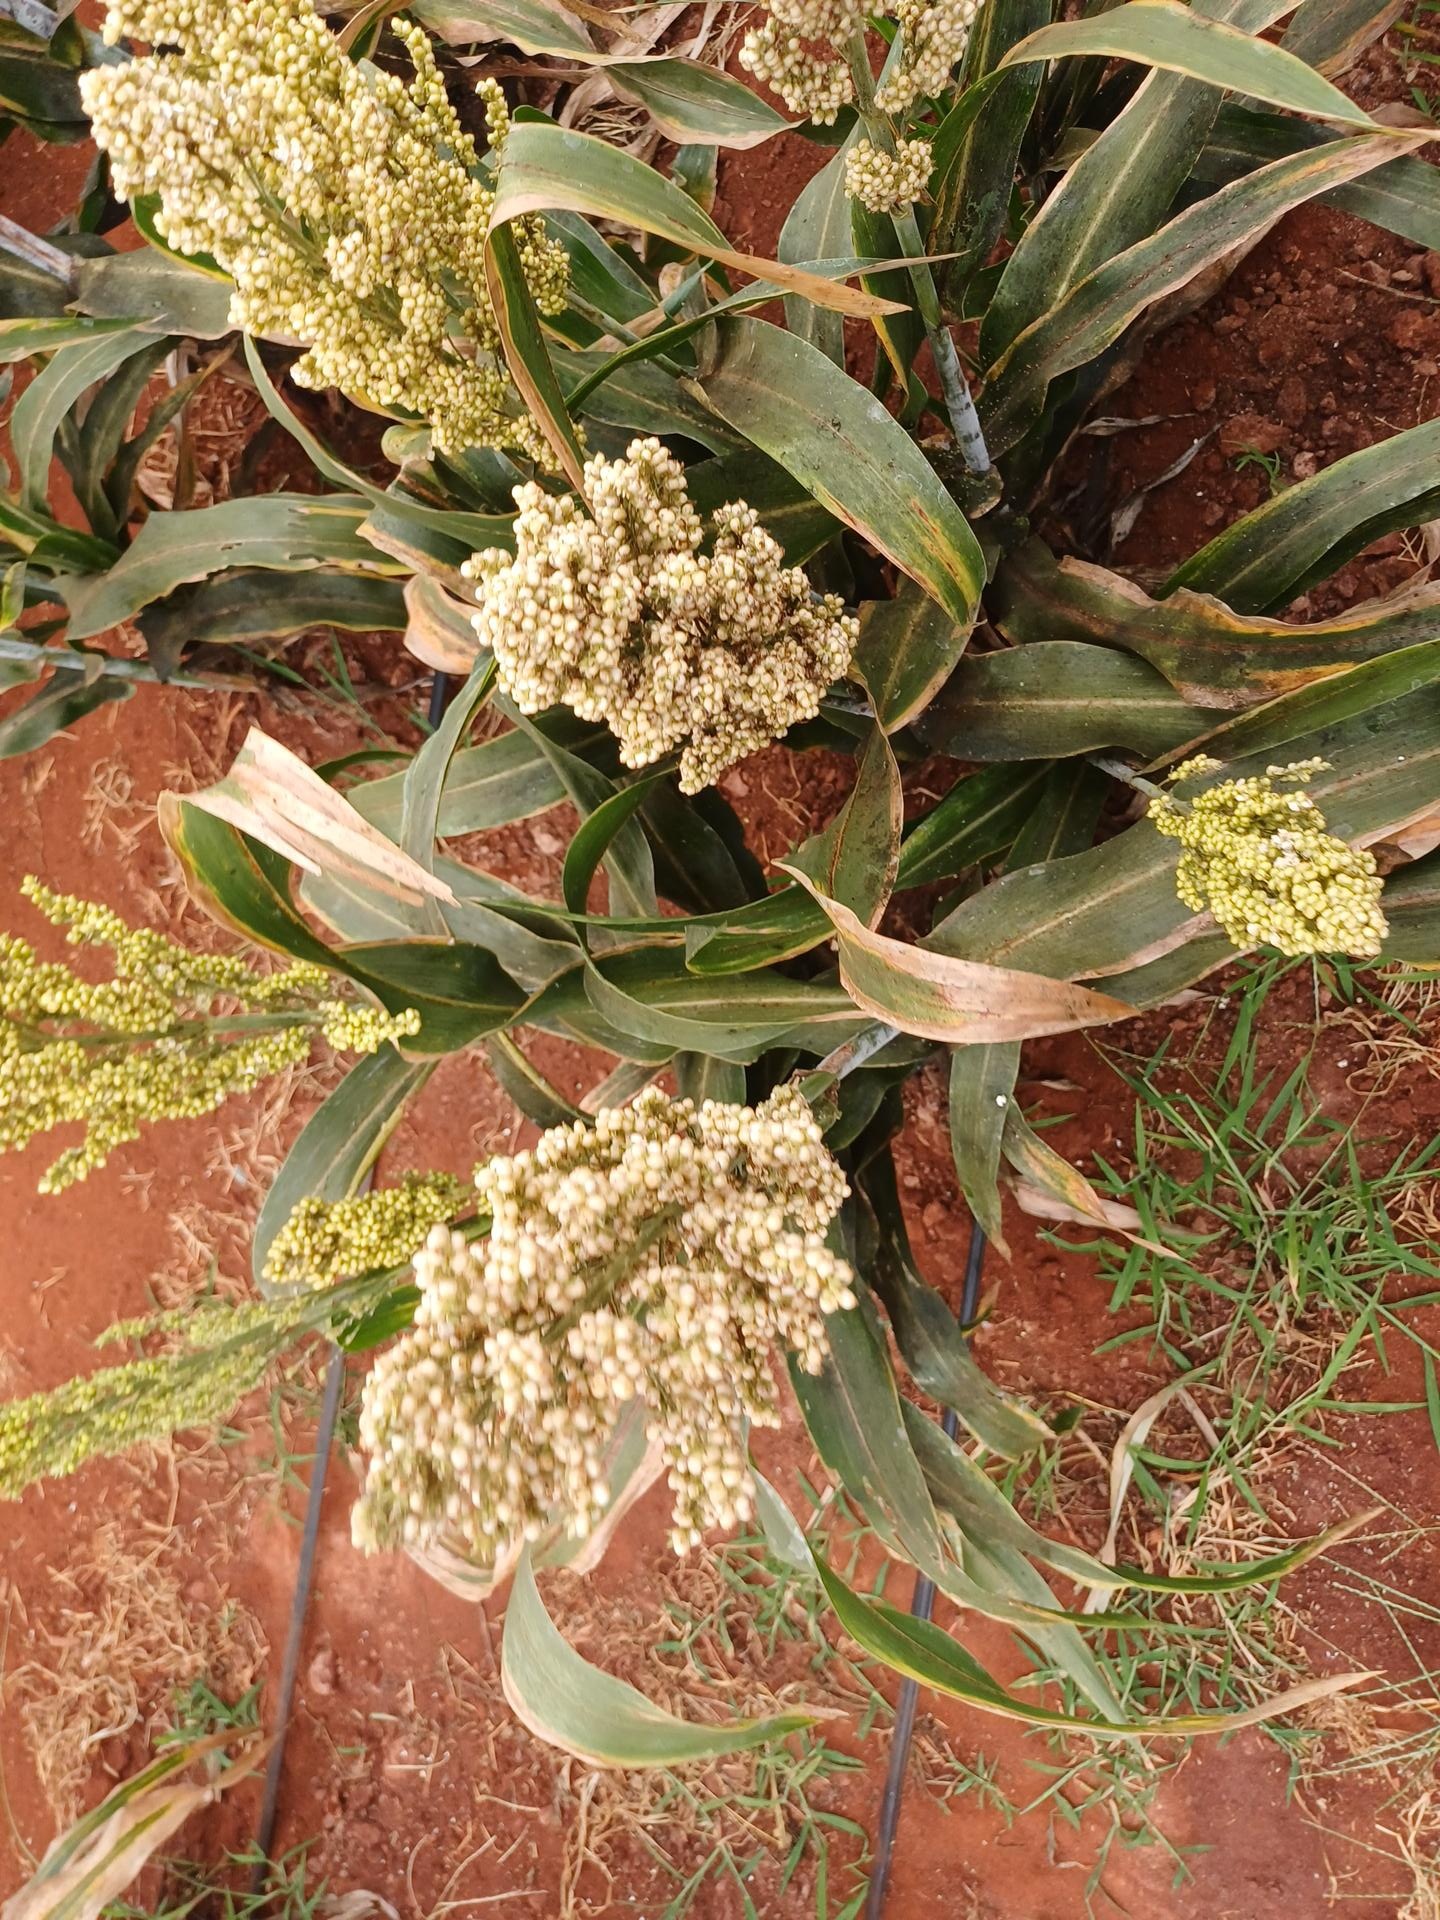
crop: sorghum
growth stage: maturity
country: Kenya
